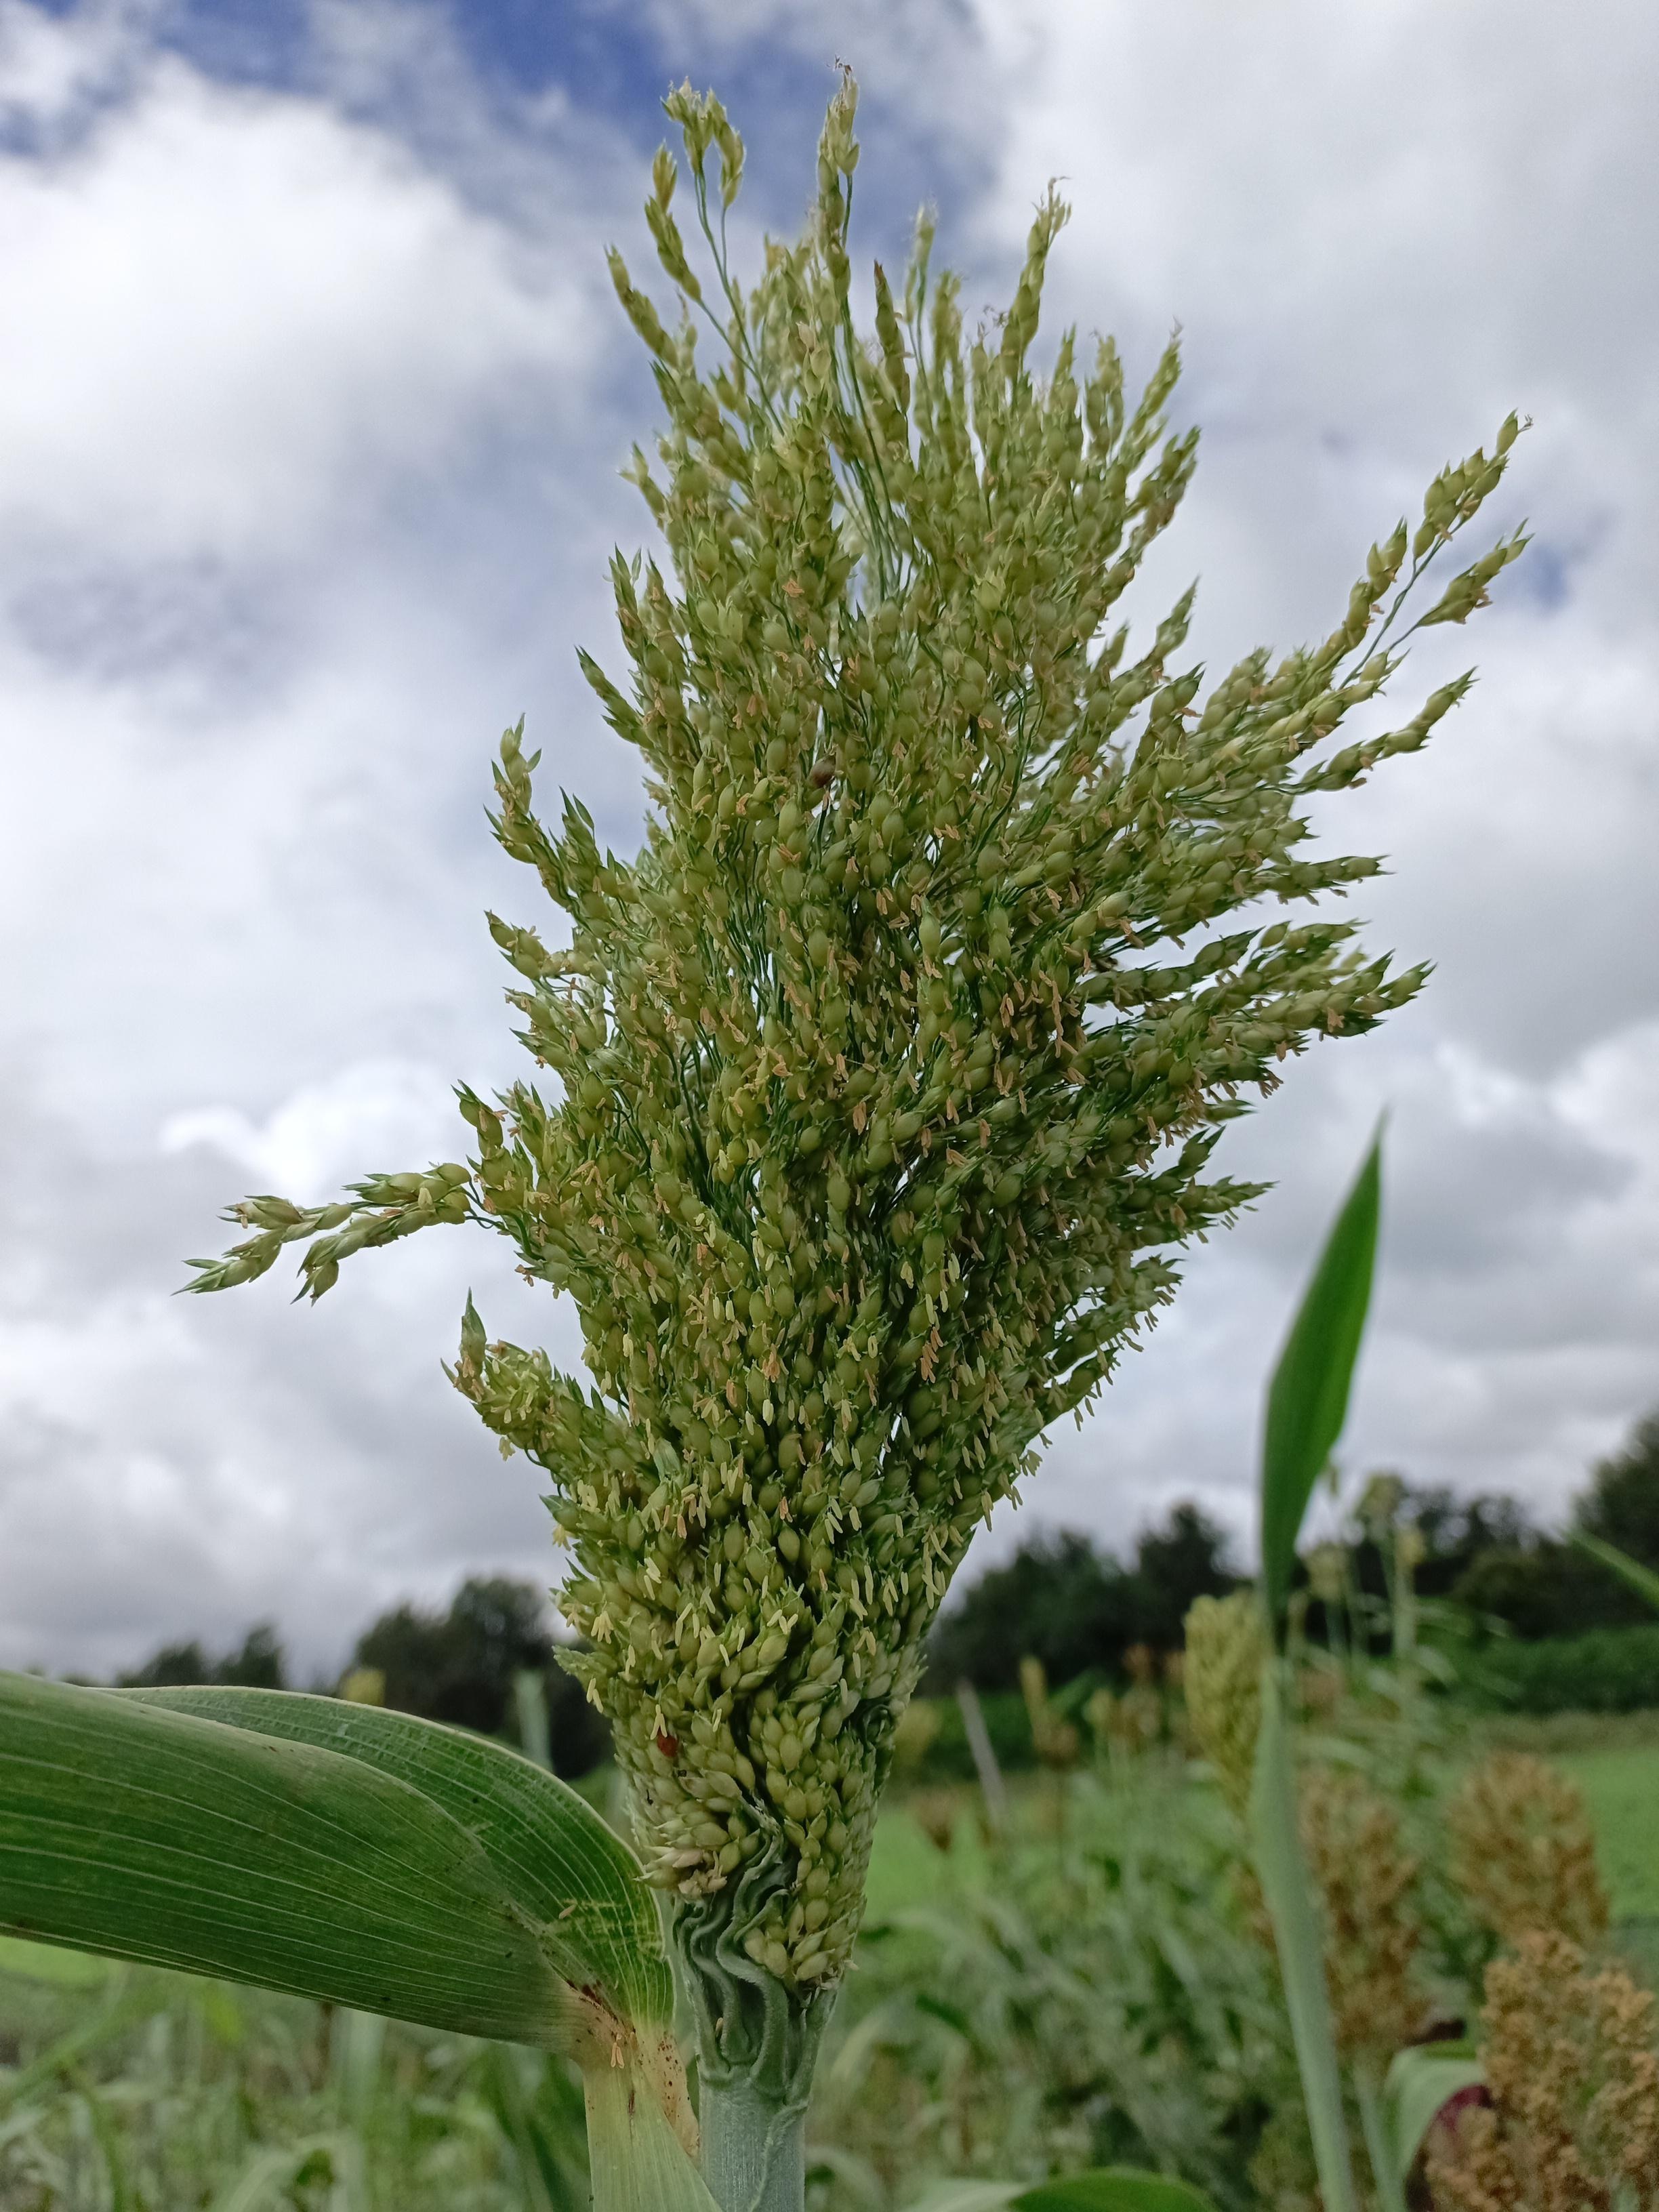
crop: sorghum
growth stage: filling grain
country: Tanzania
